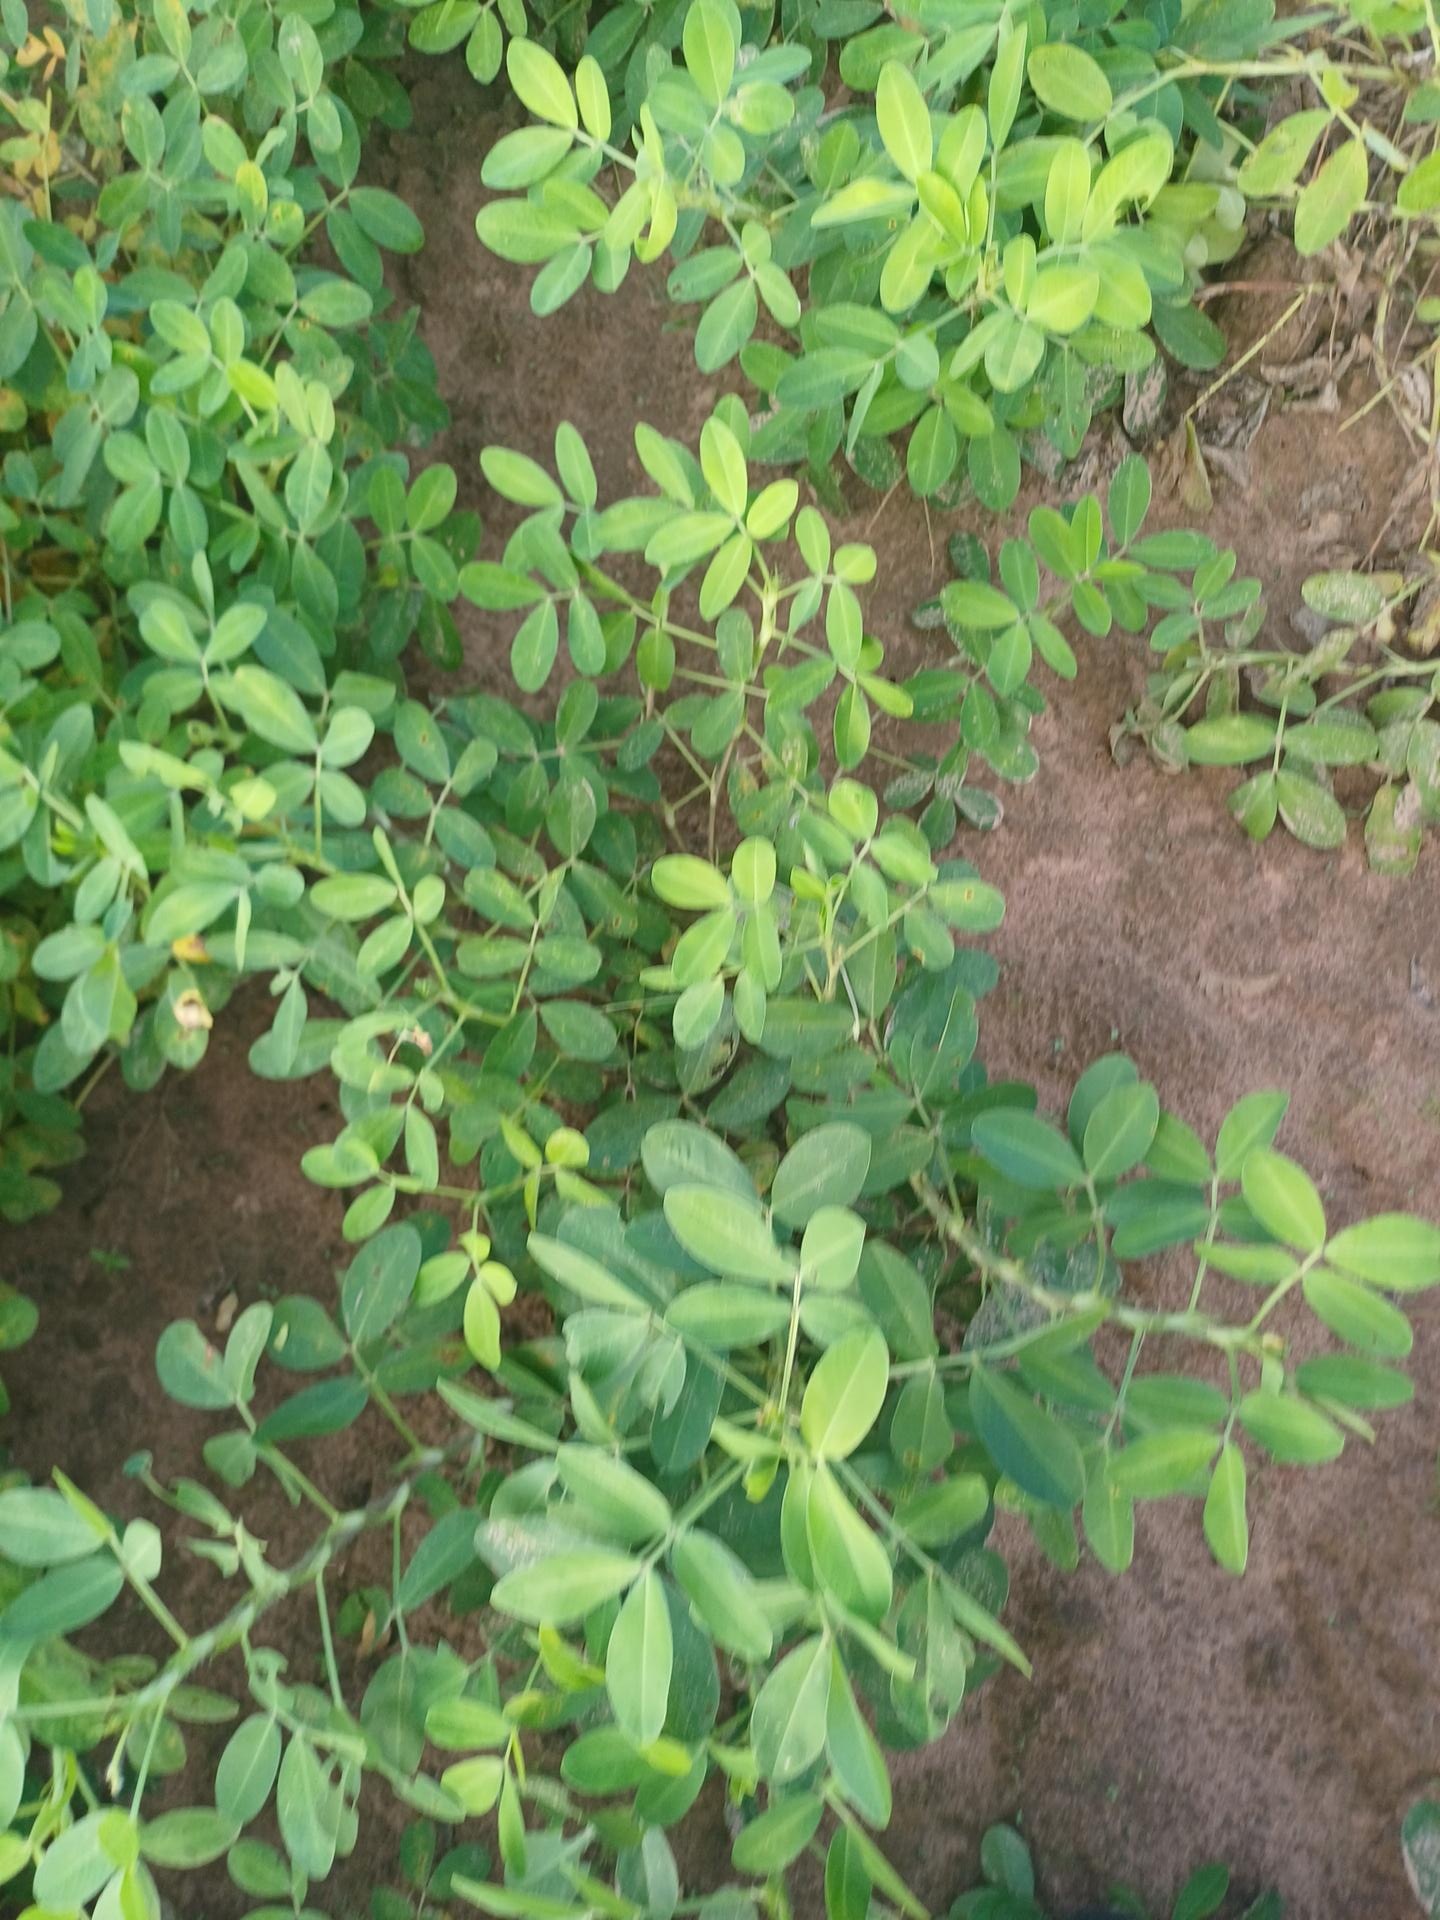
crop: groundnut
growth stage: flowering
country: Senegal
